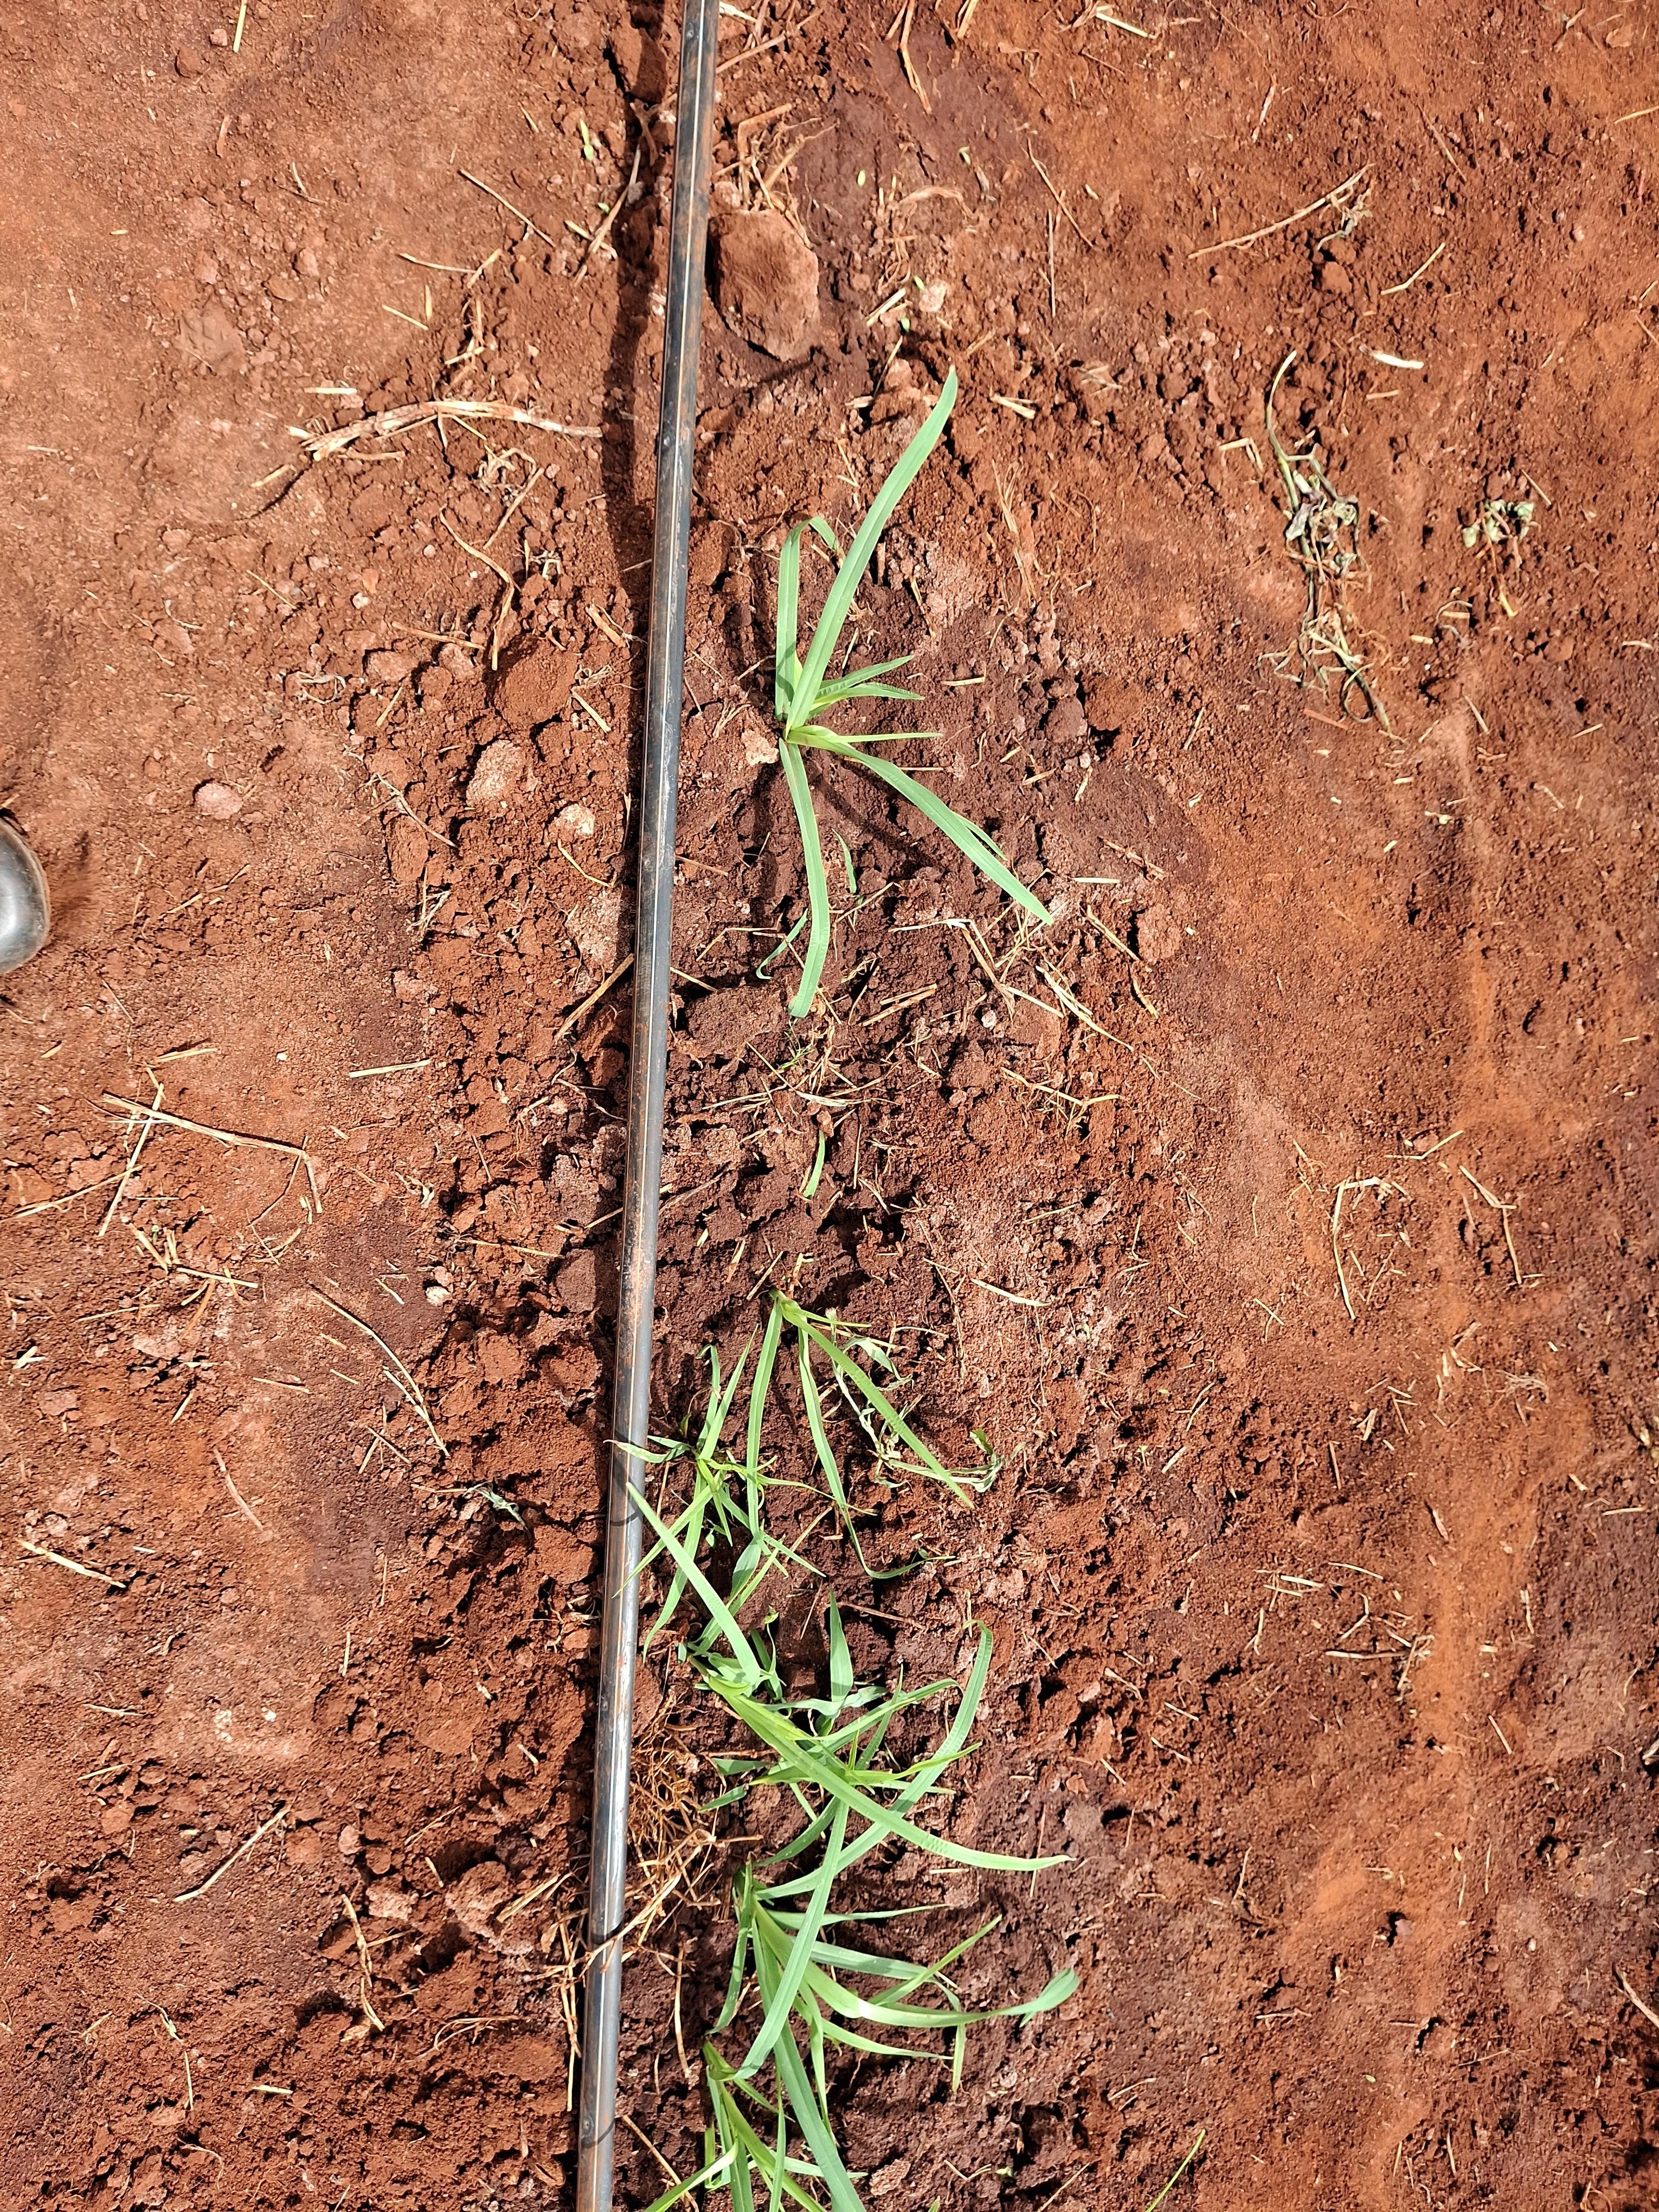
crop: finger millet
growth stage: vegetative
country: Kenya
